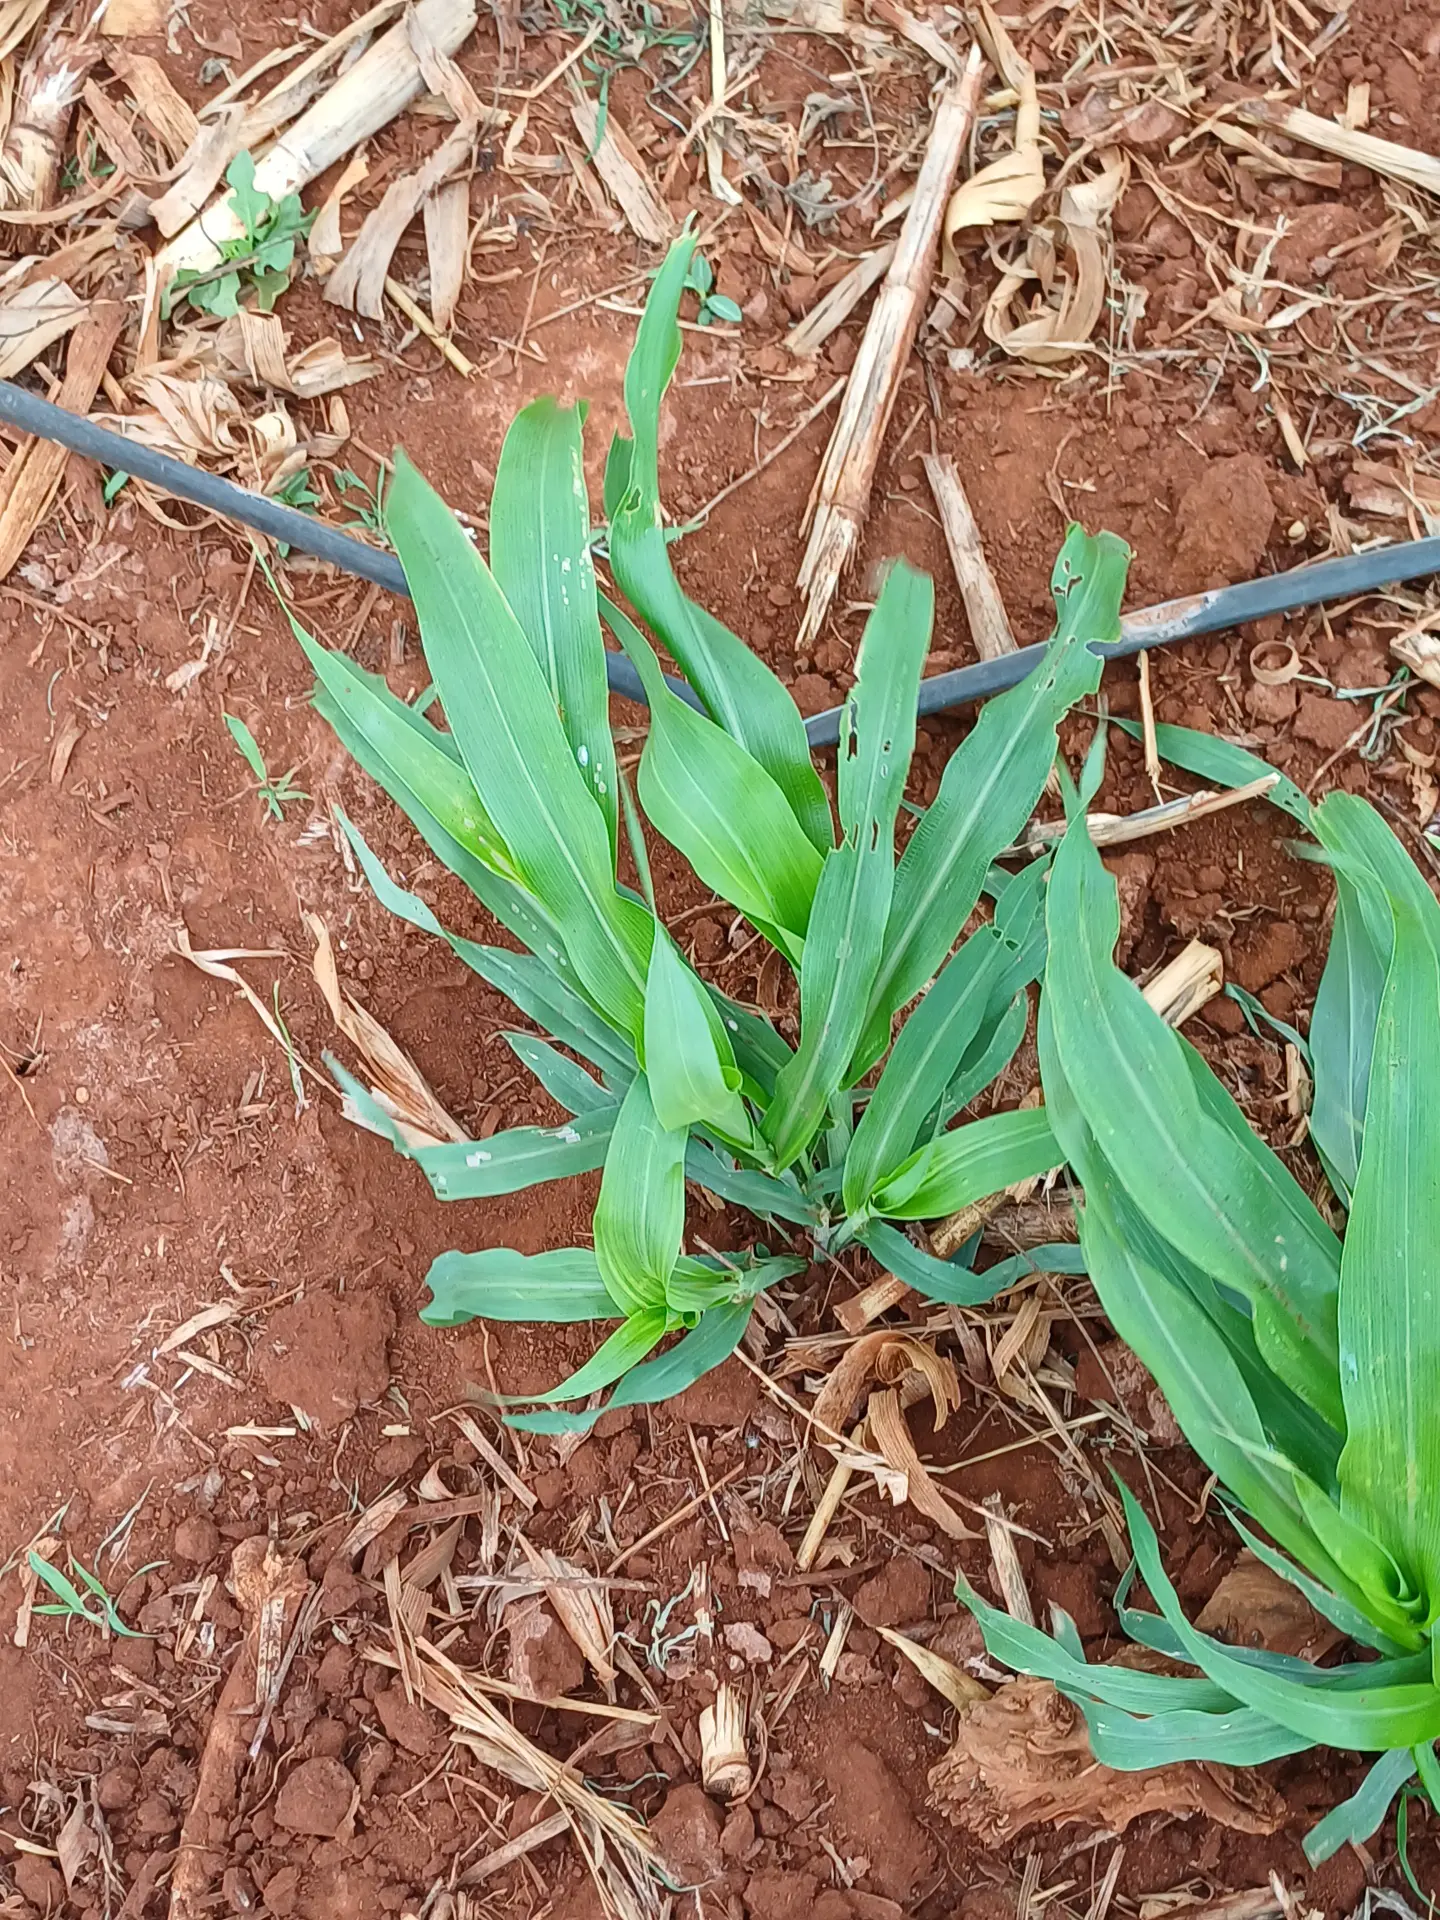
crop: sorghum
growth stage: vegetative
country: Kenya
